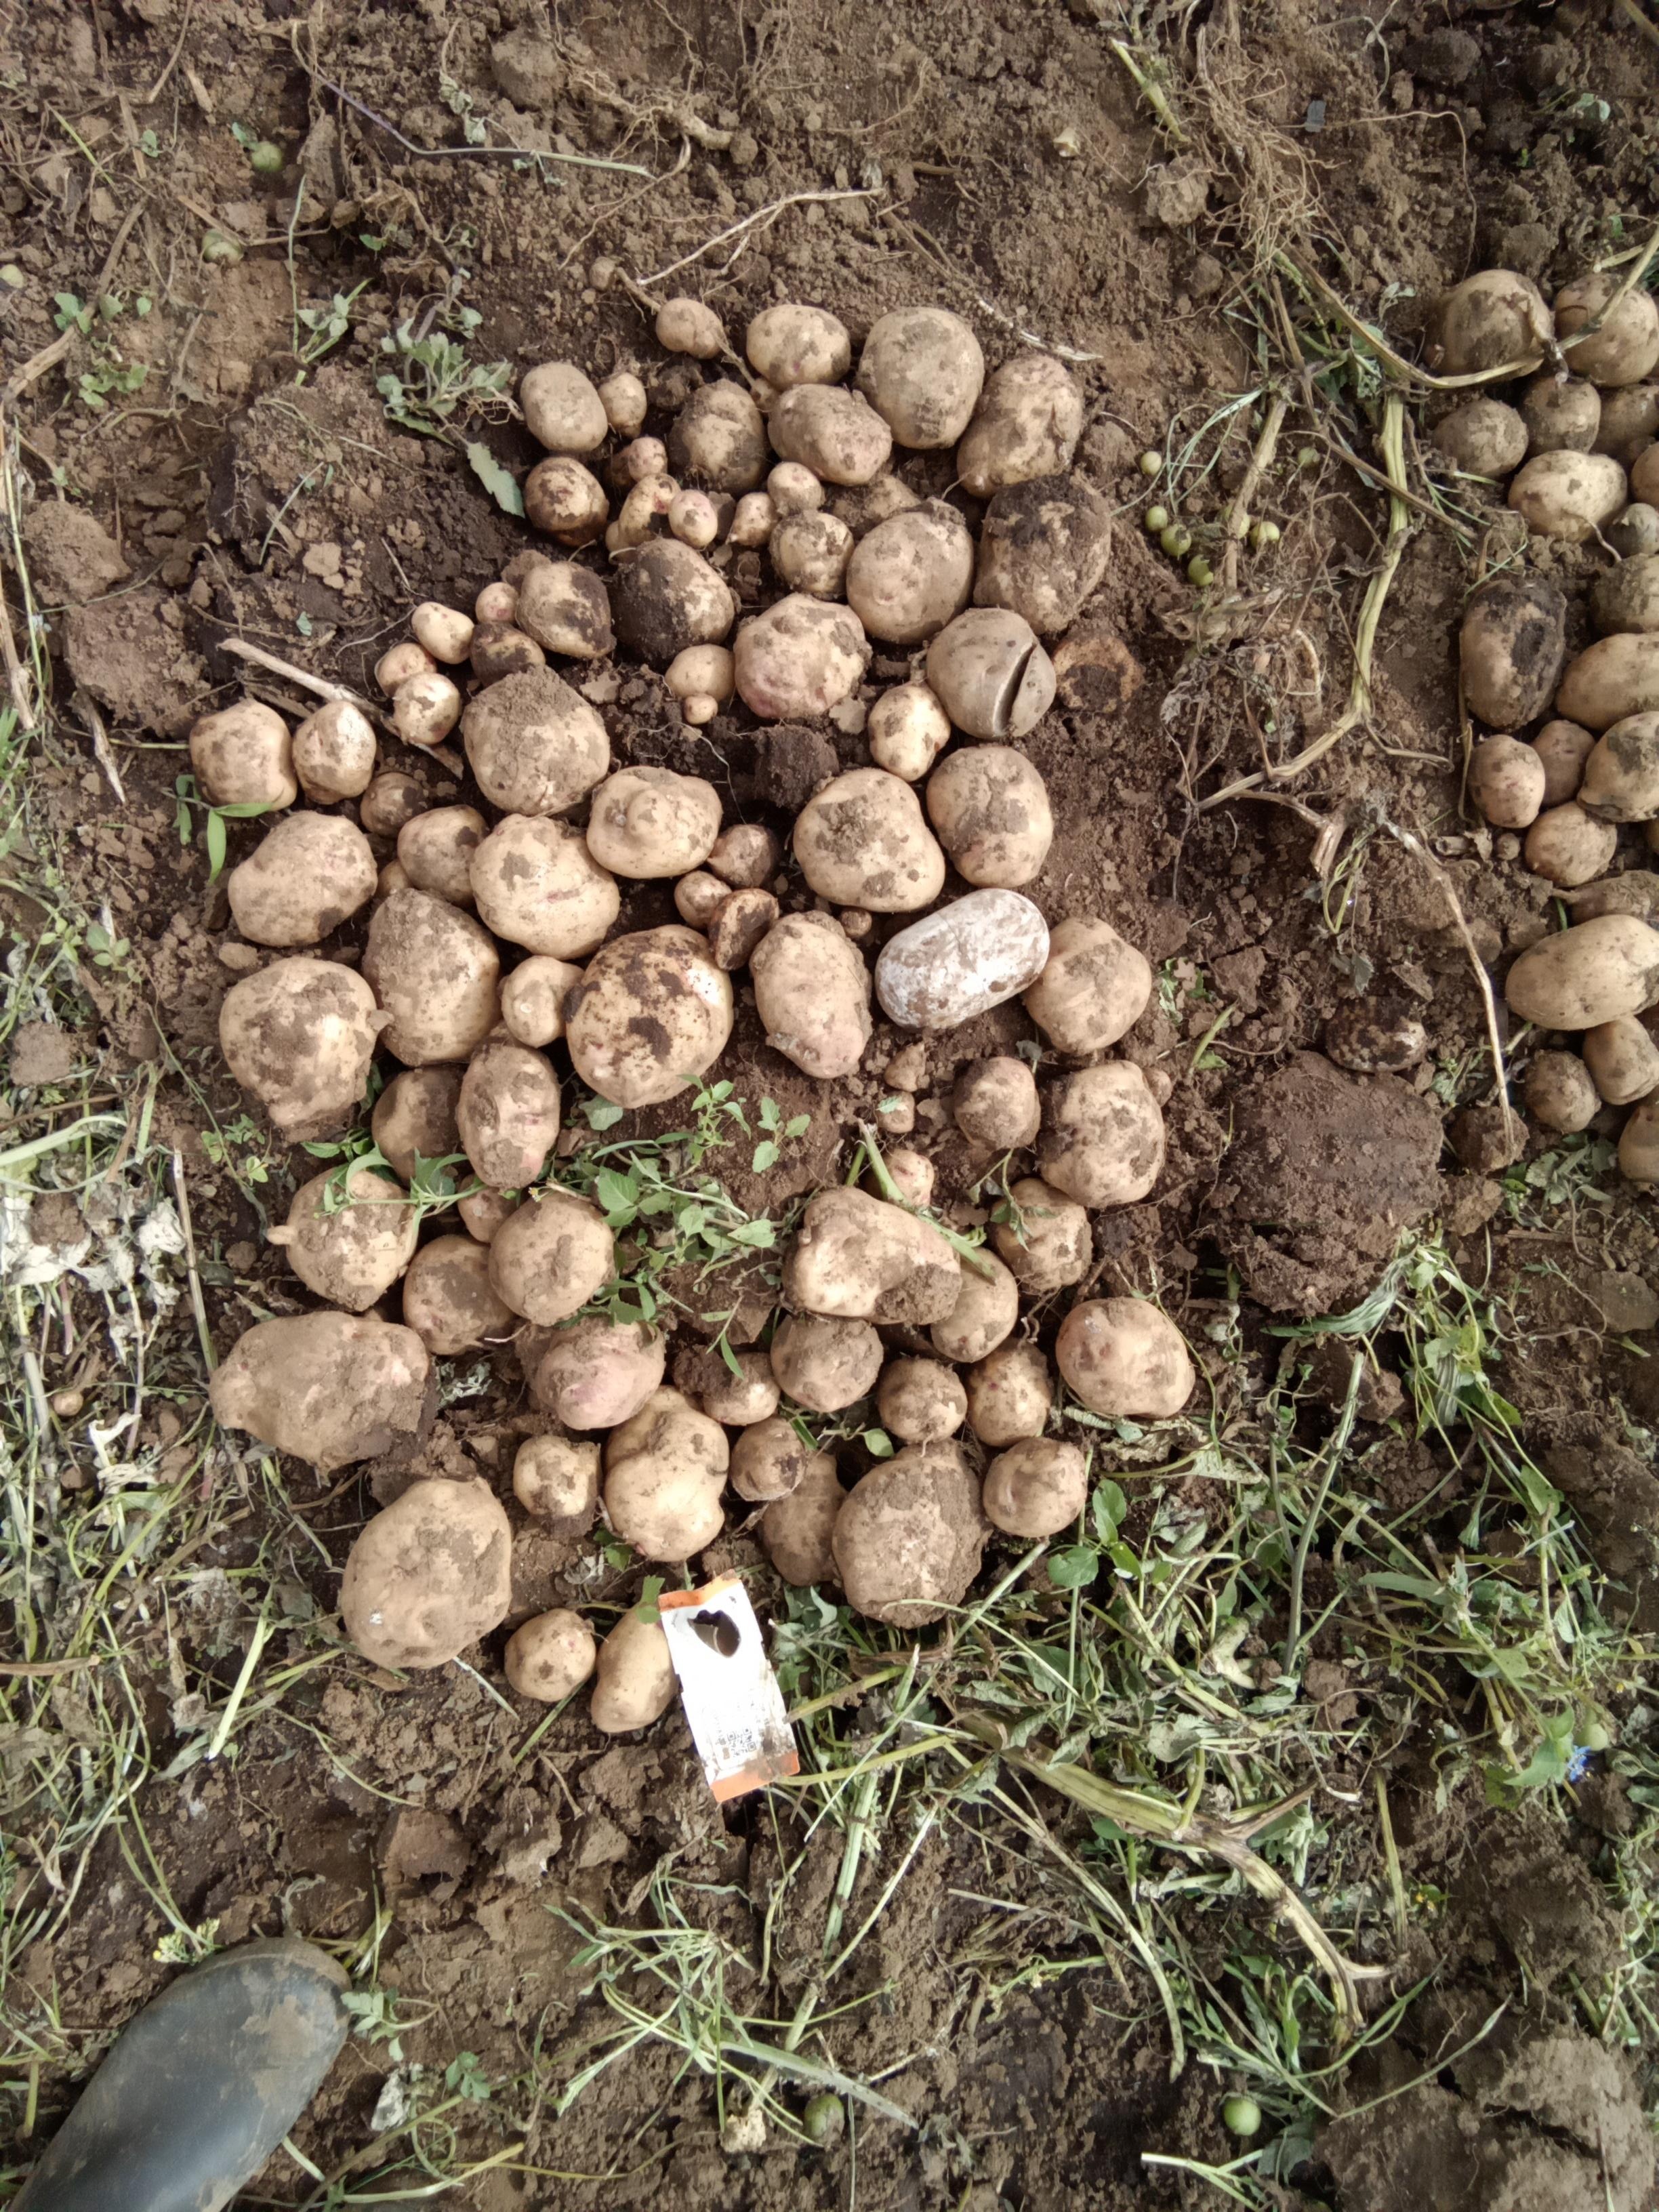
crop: potato
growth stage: harvest
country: Kenya
